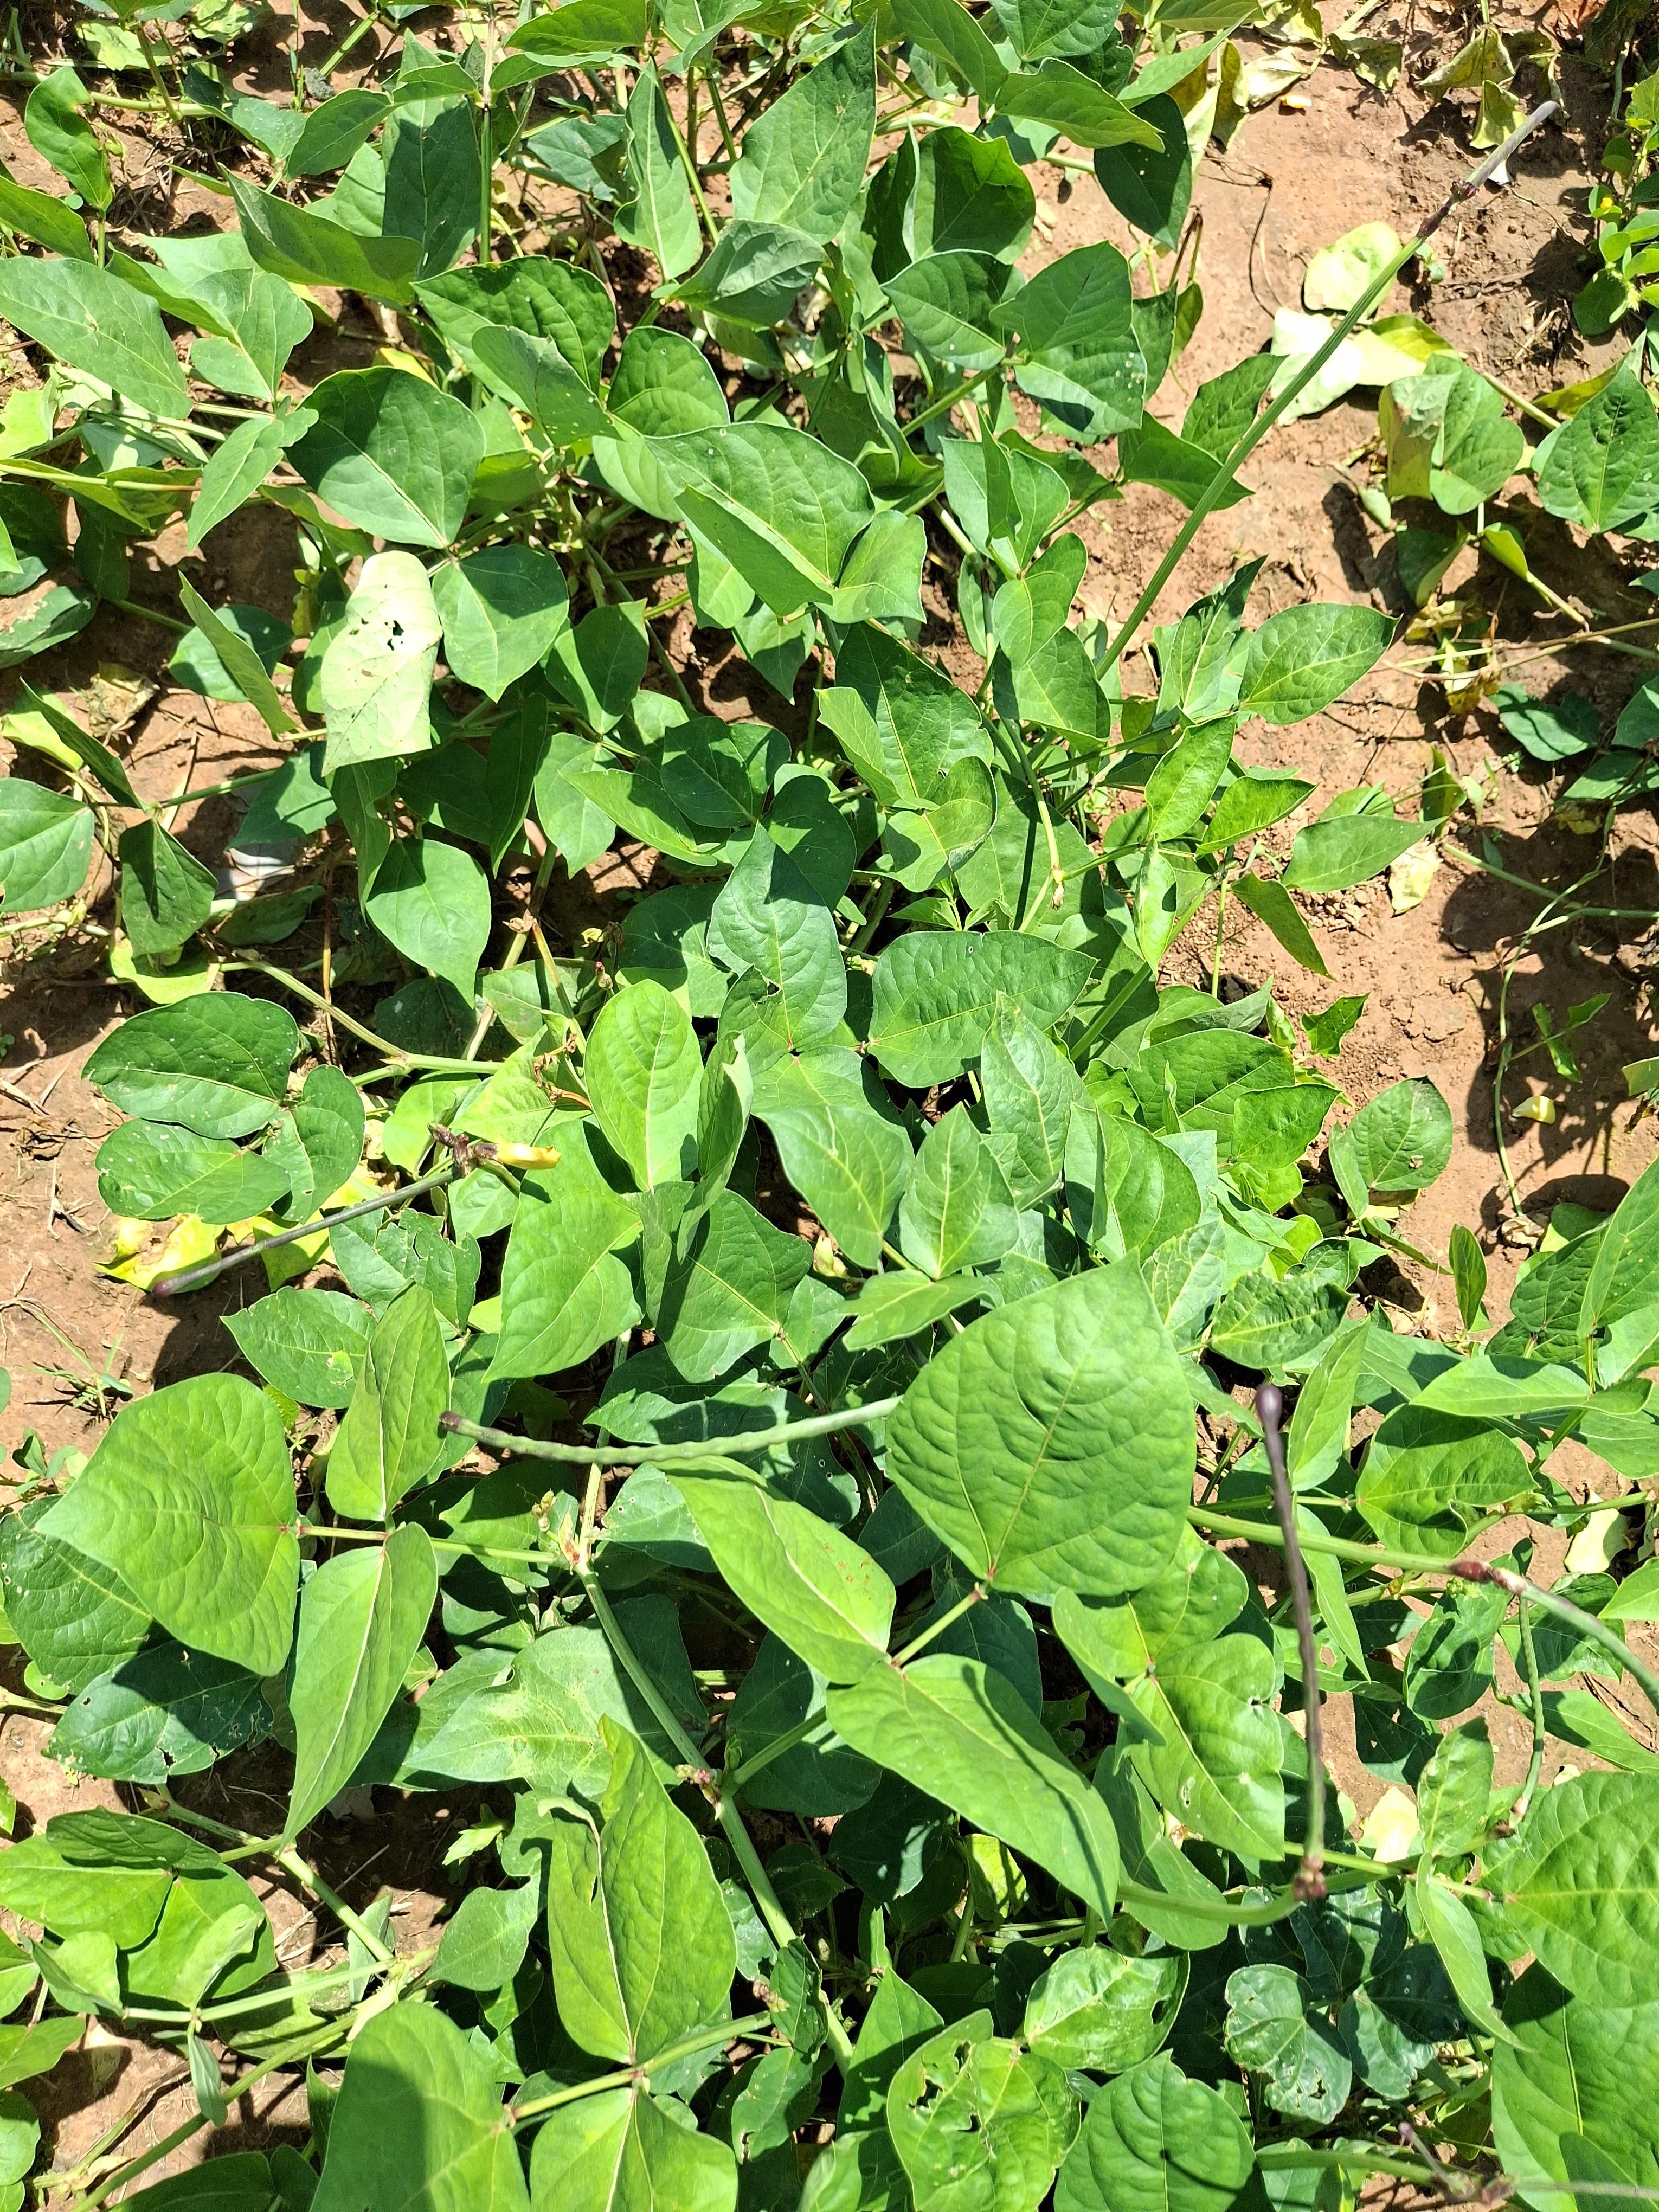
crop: cowpea
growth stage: flowering
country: Nigeria
